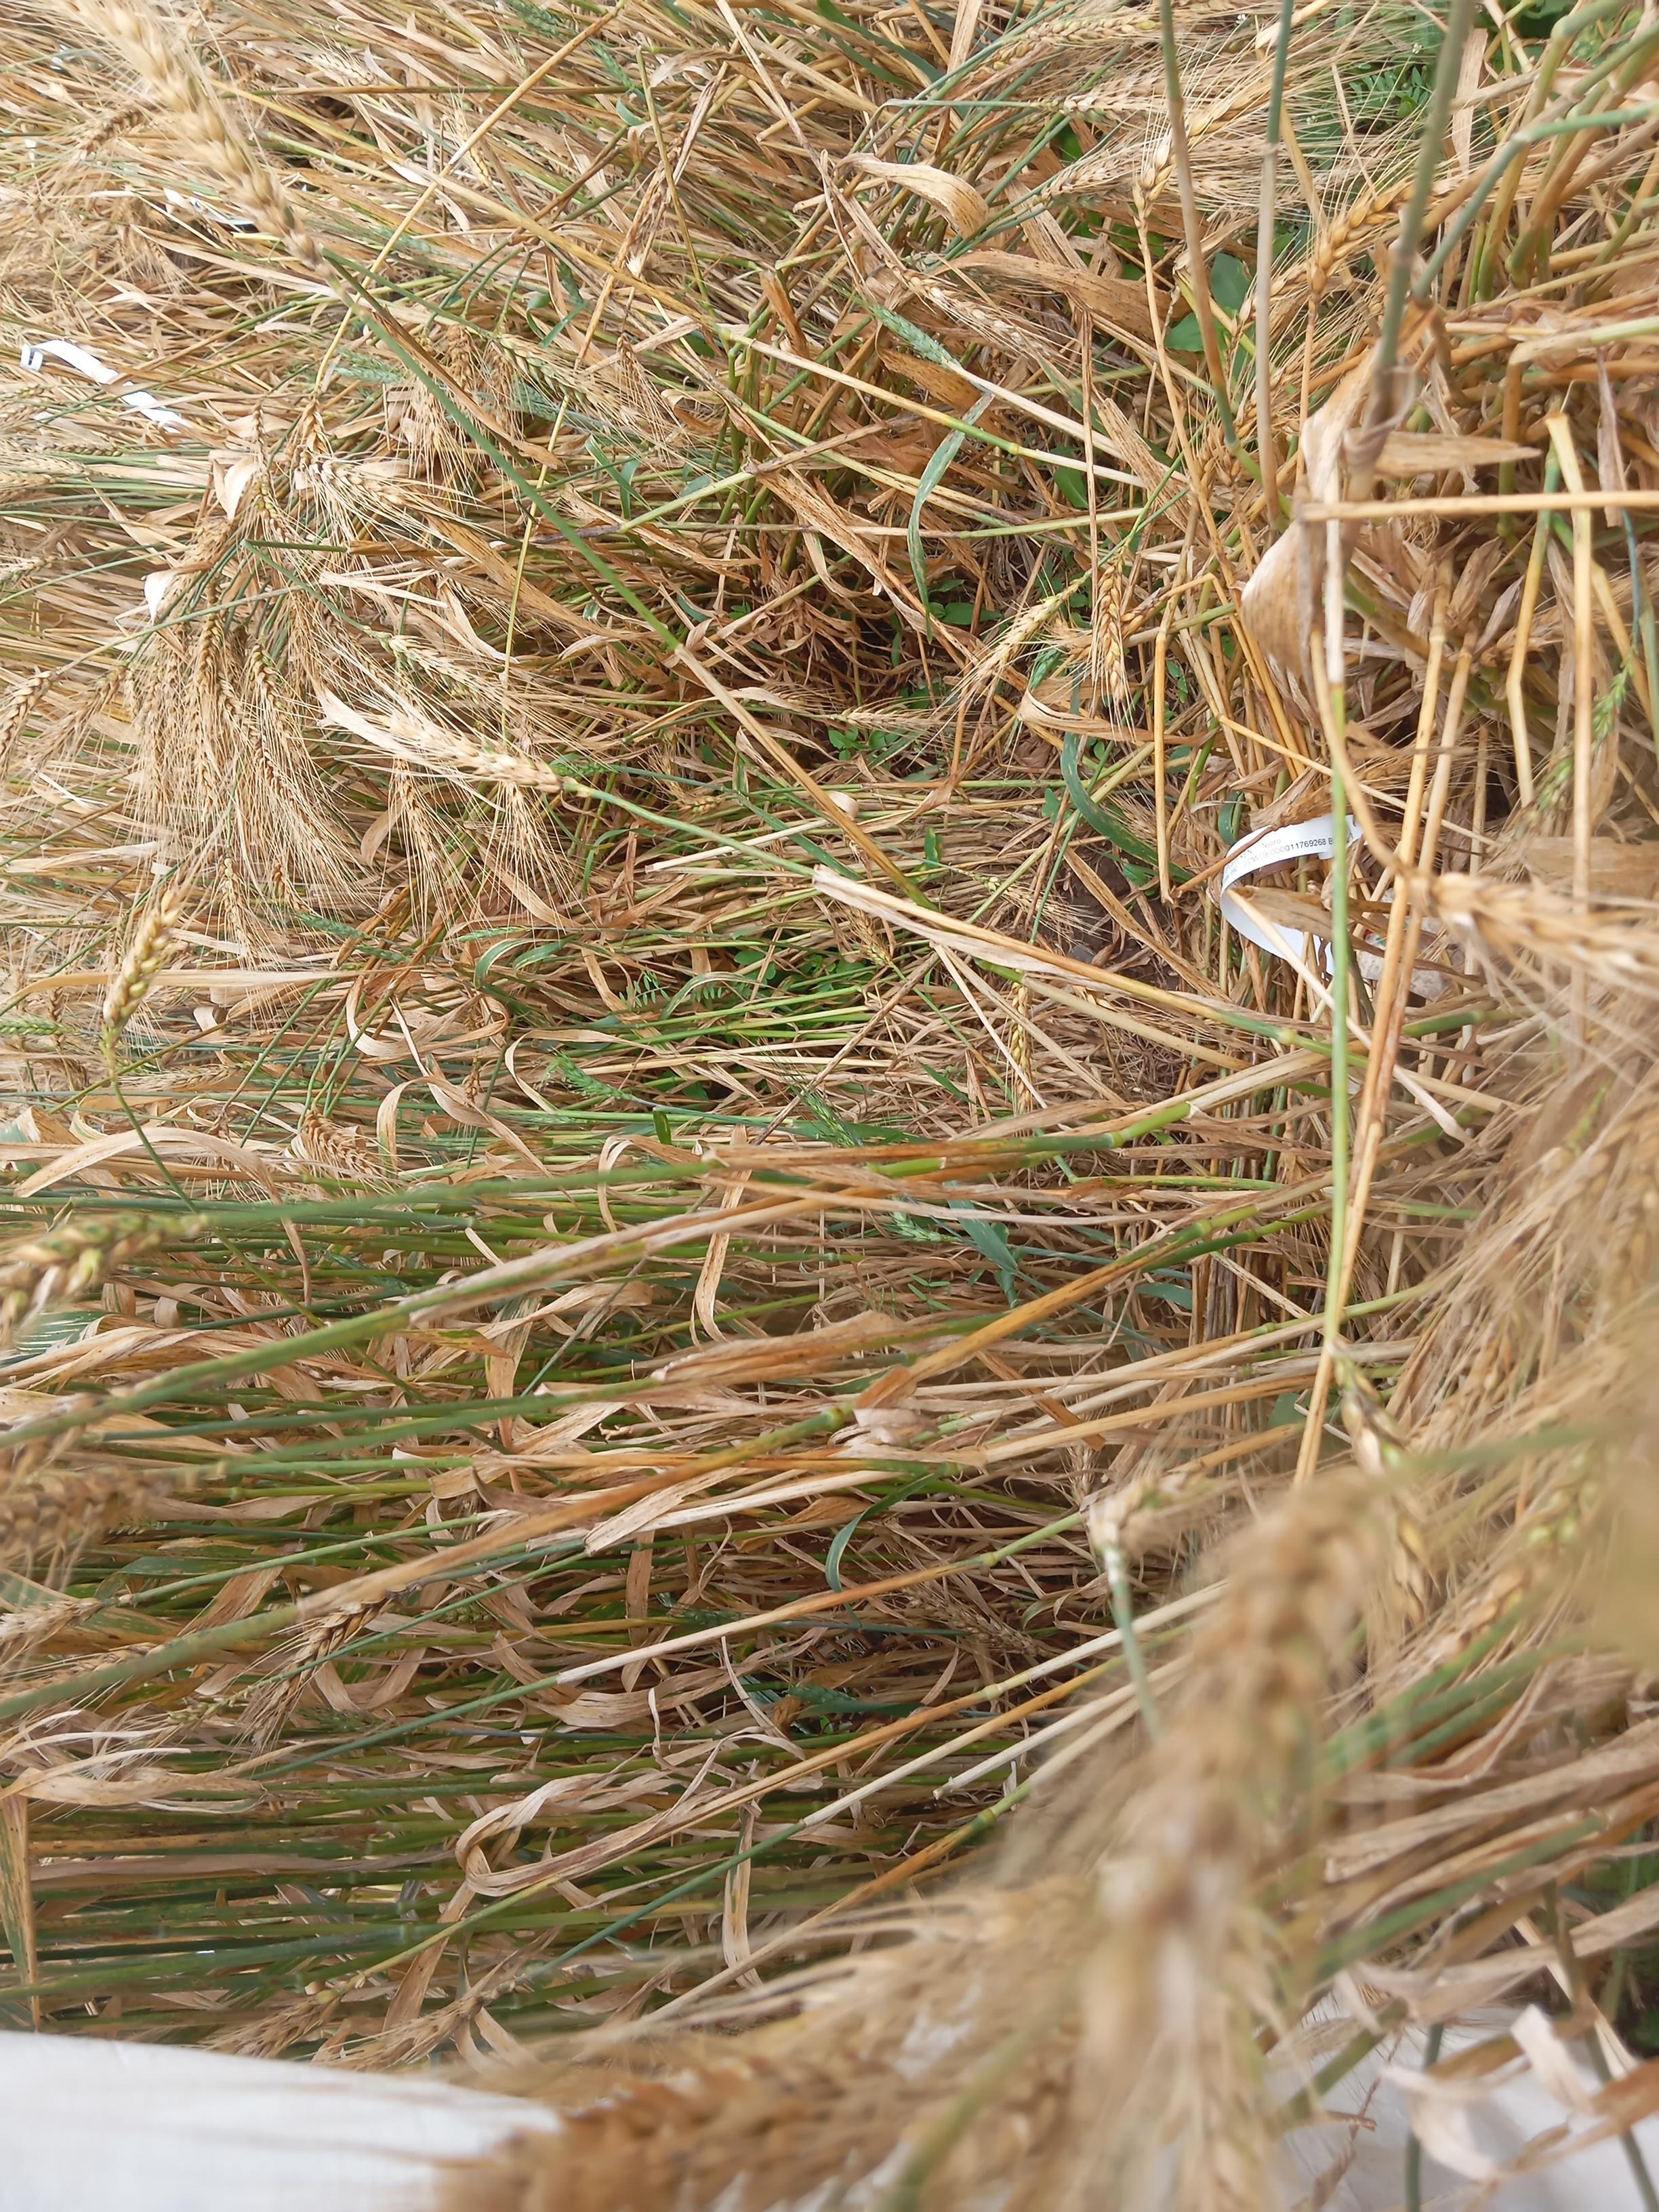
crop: wheat
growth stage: maturity
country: Kenya
